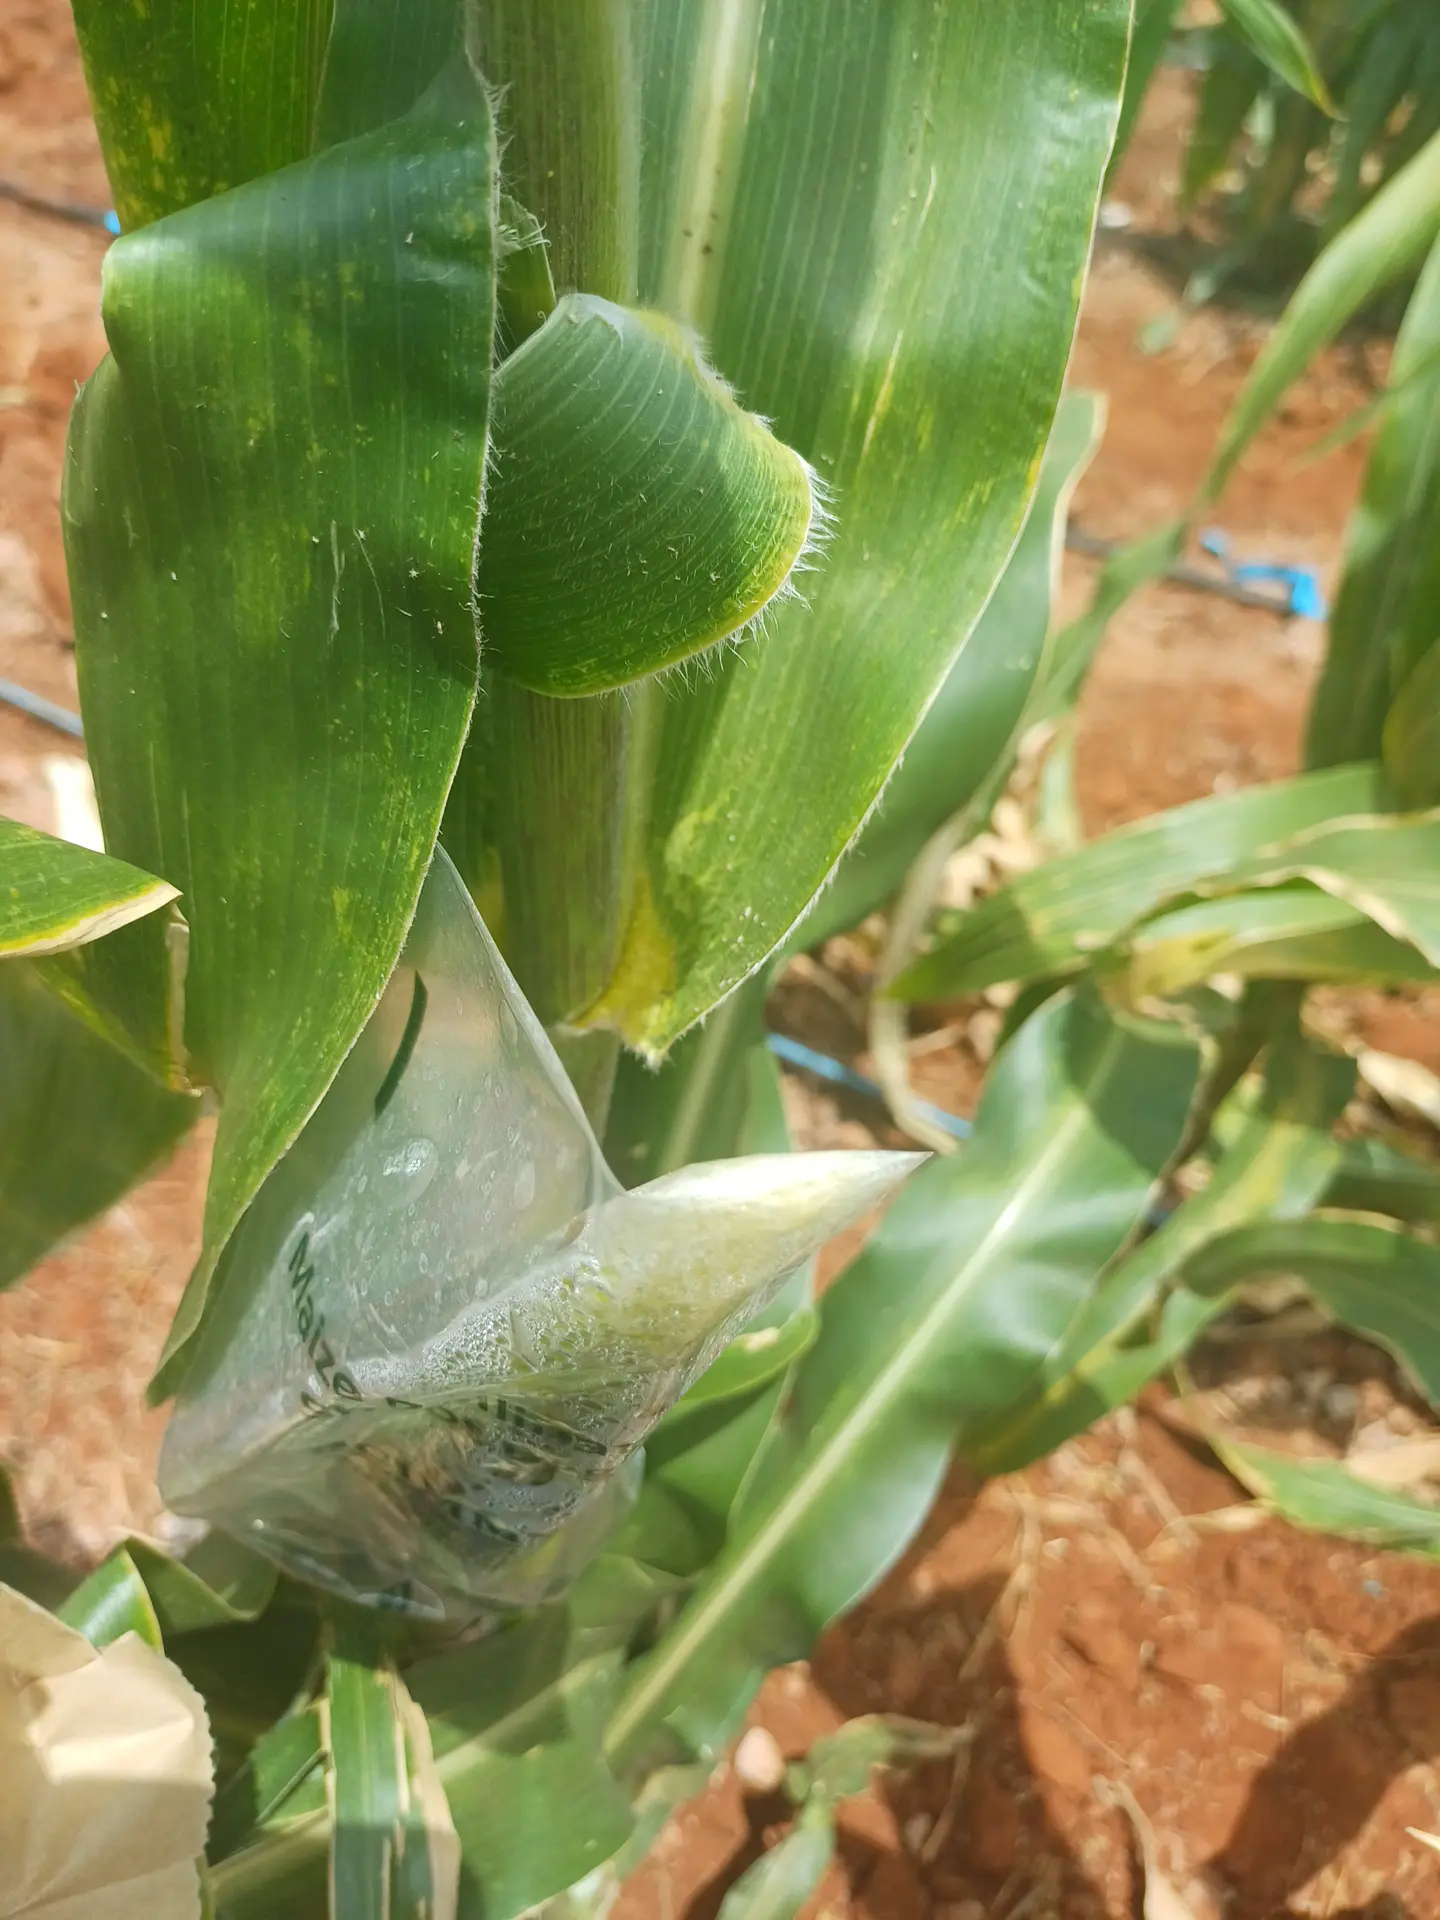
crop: maize
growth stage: flowering
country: Kenya
